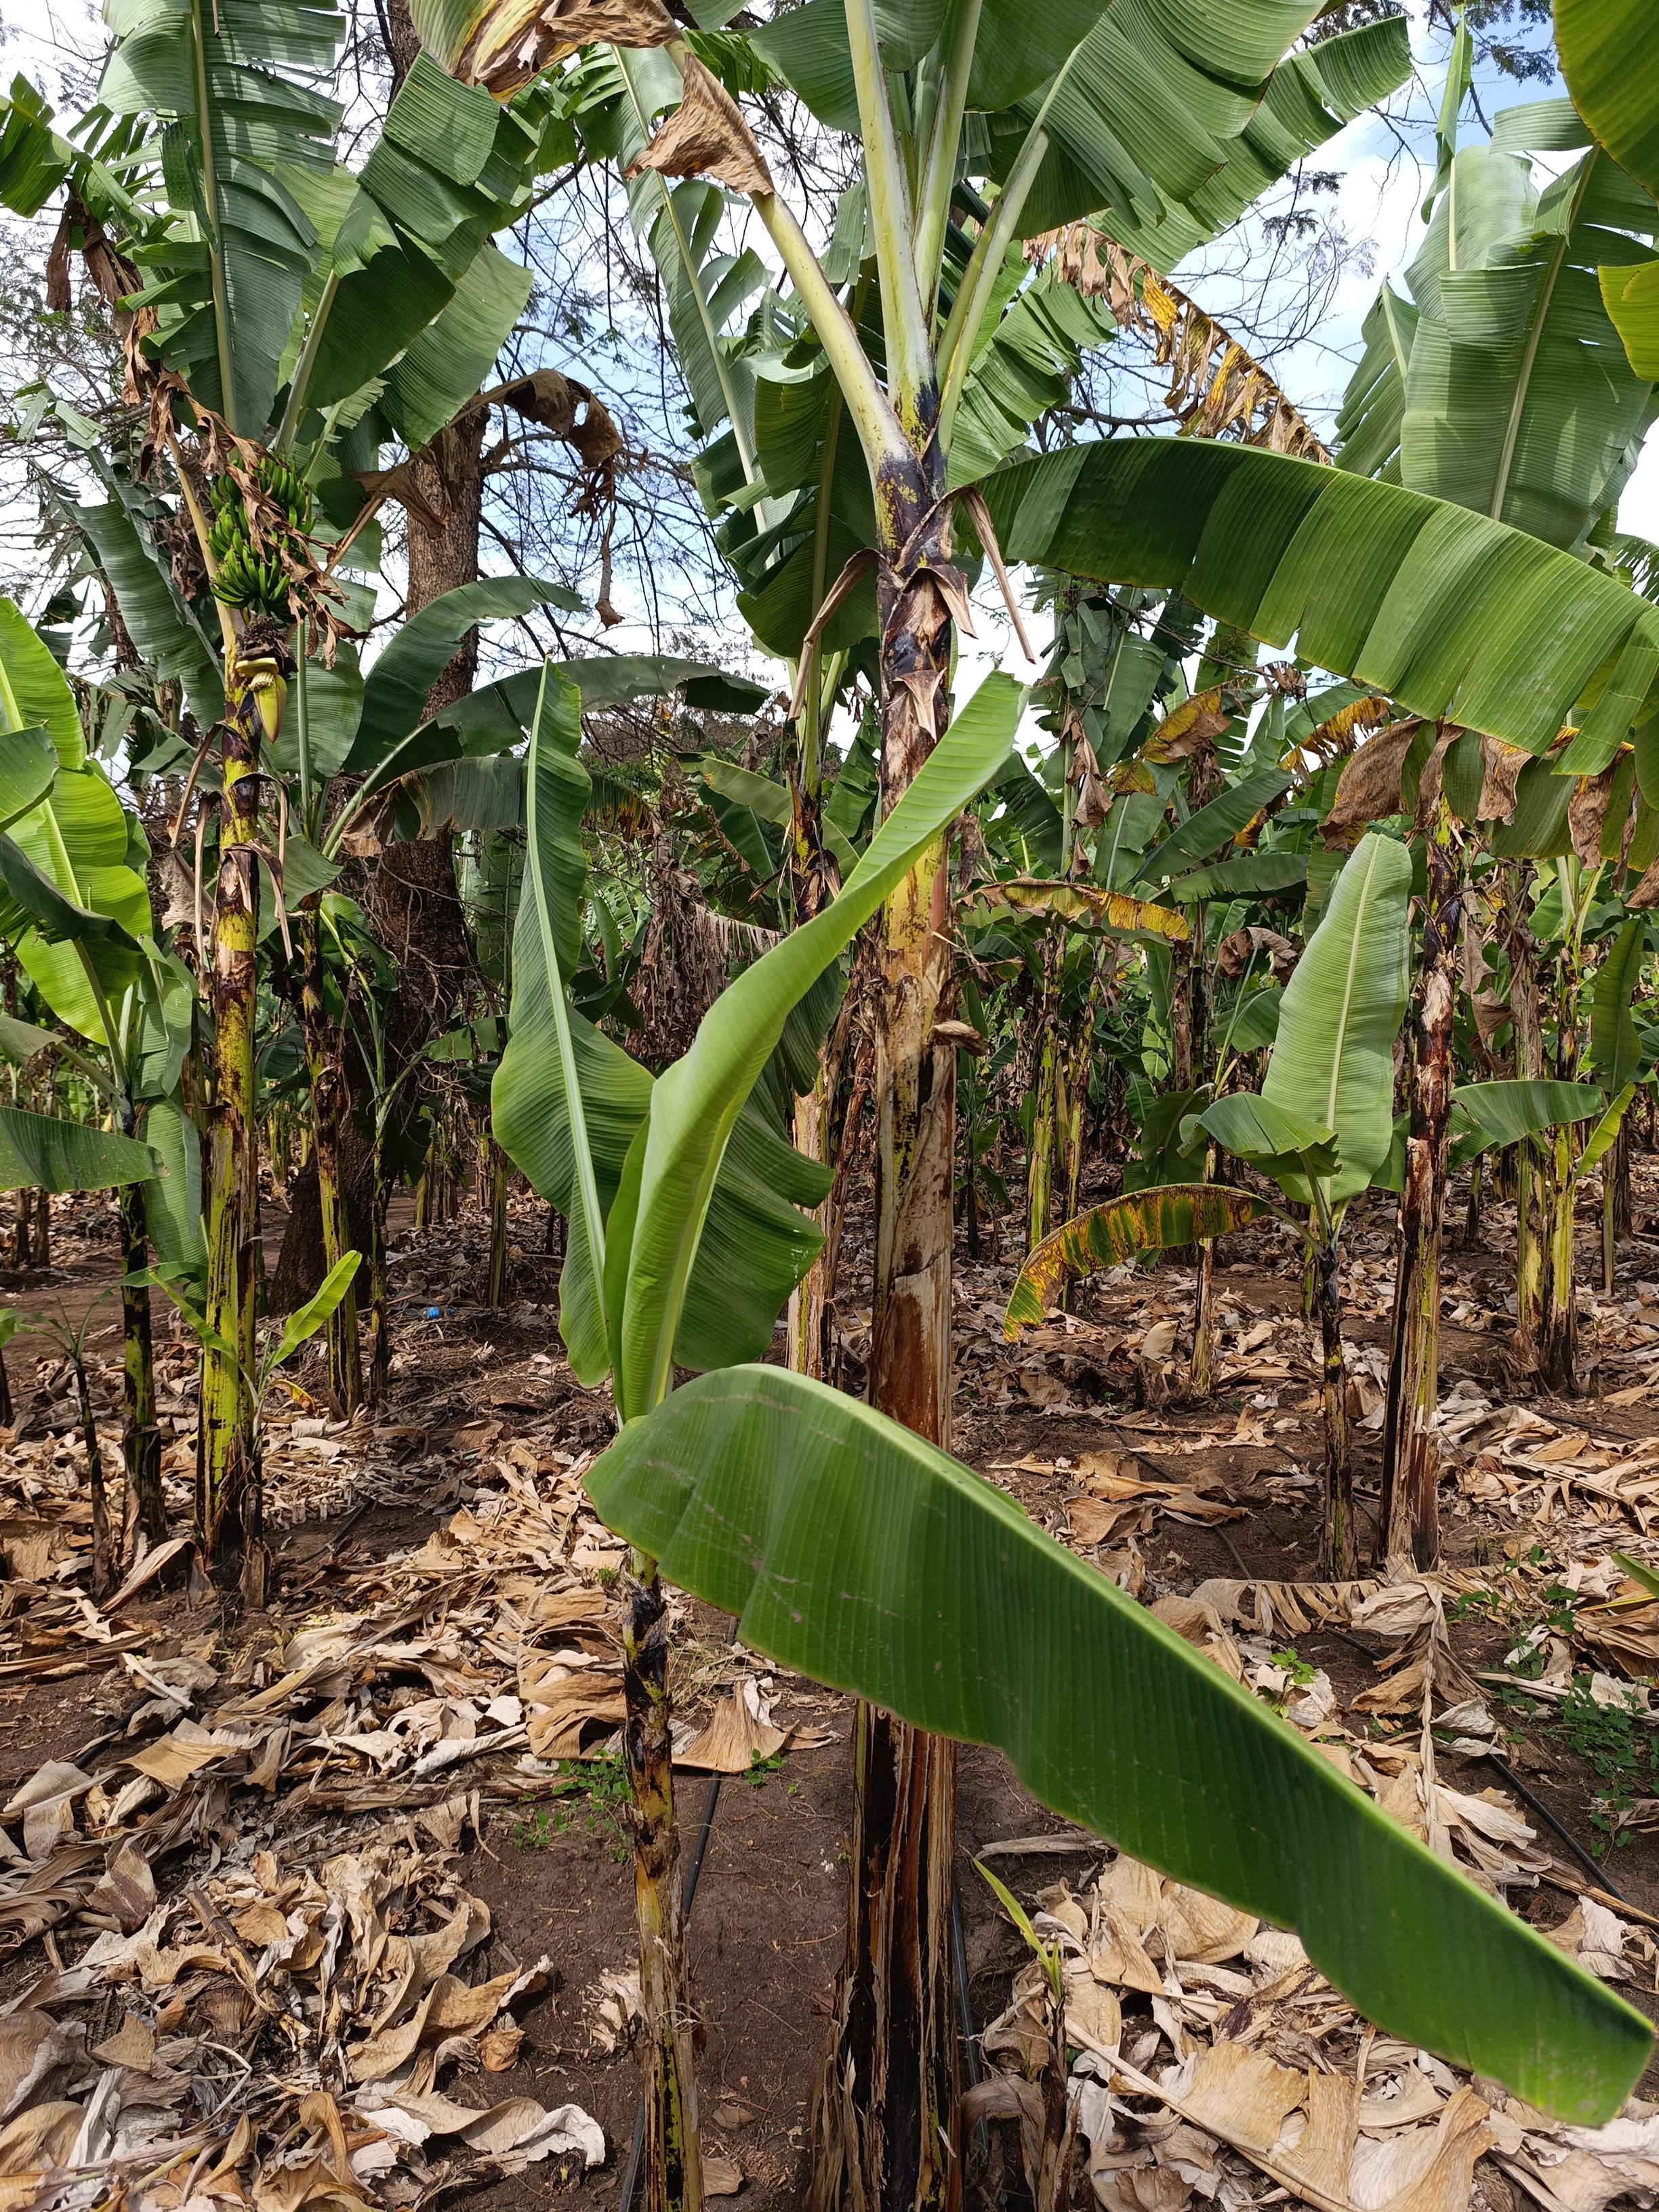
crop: banana
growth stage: vegetative
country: Tanzania
